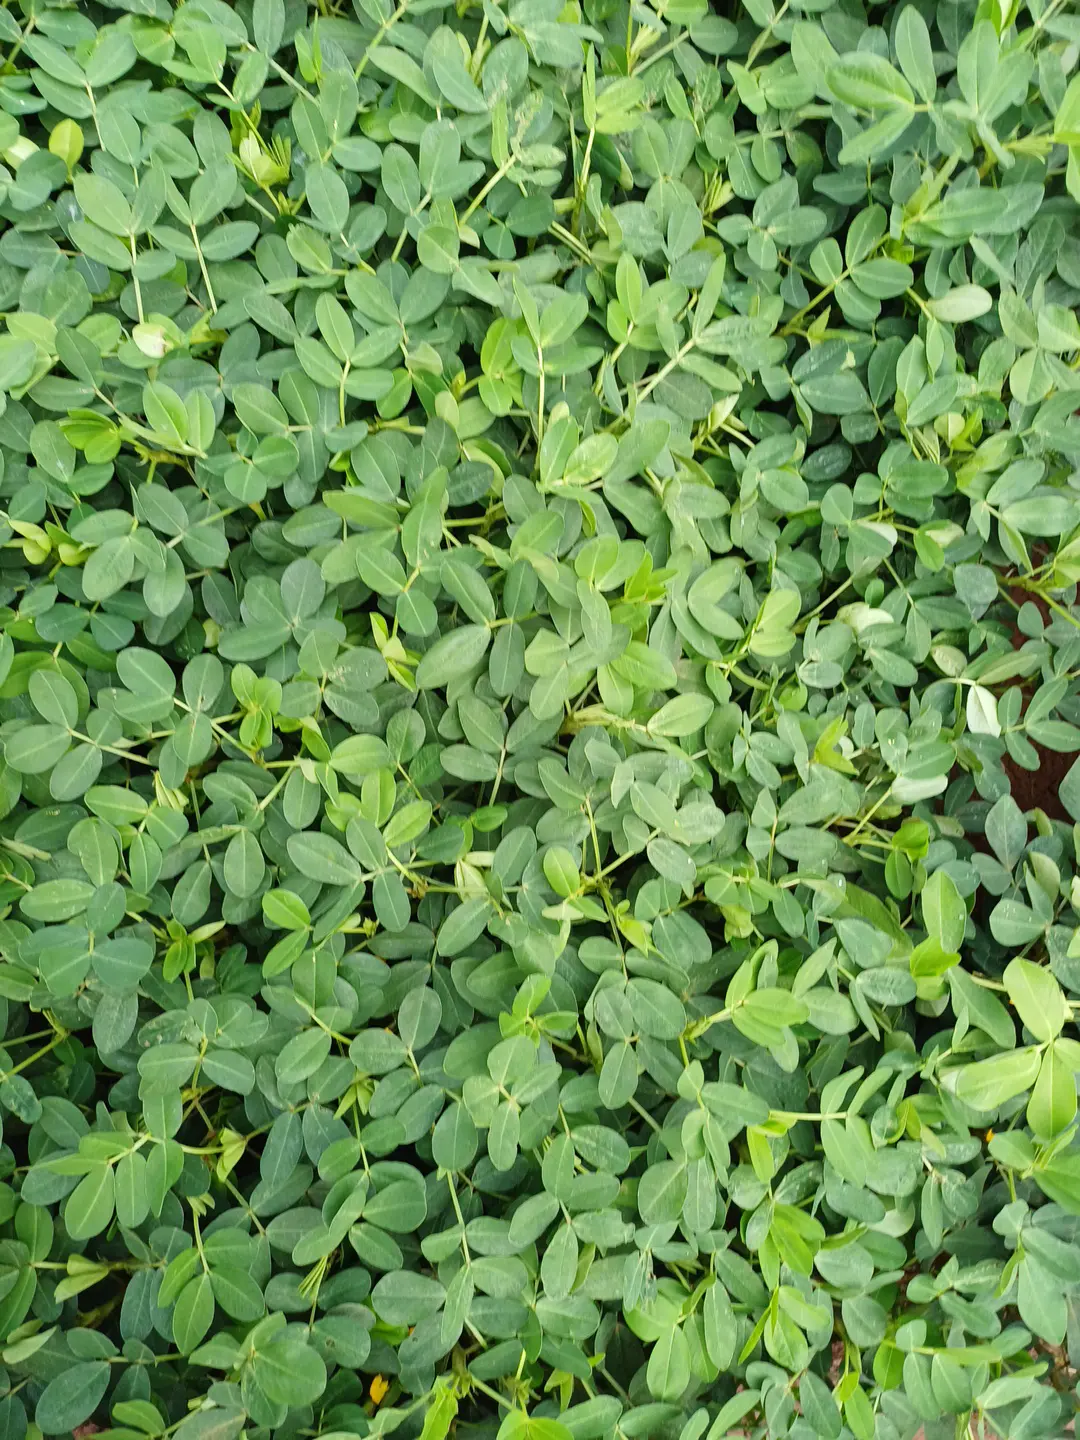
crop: groundnut
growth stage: flowering
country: Kenya
